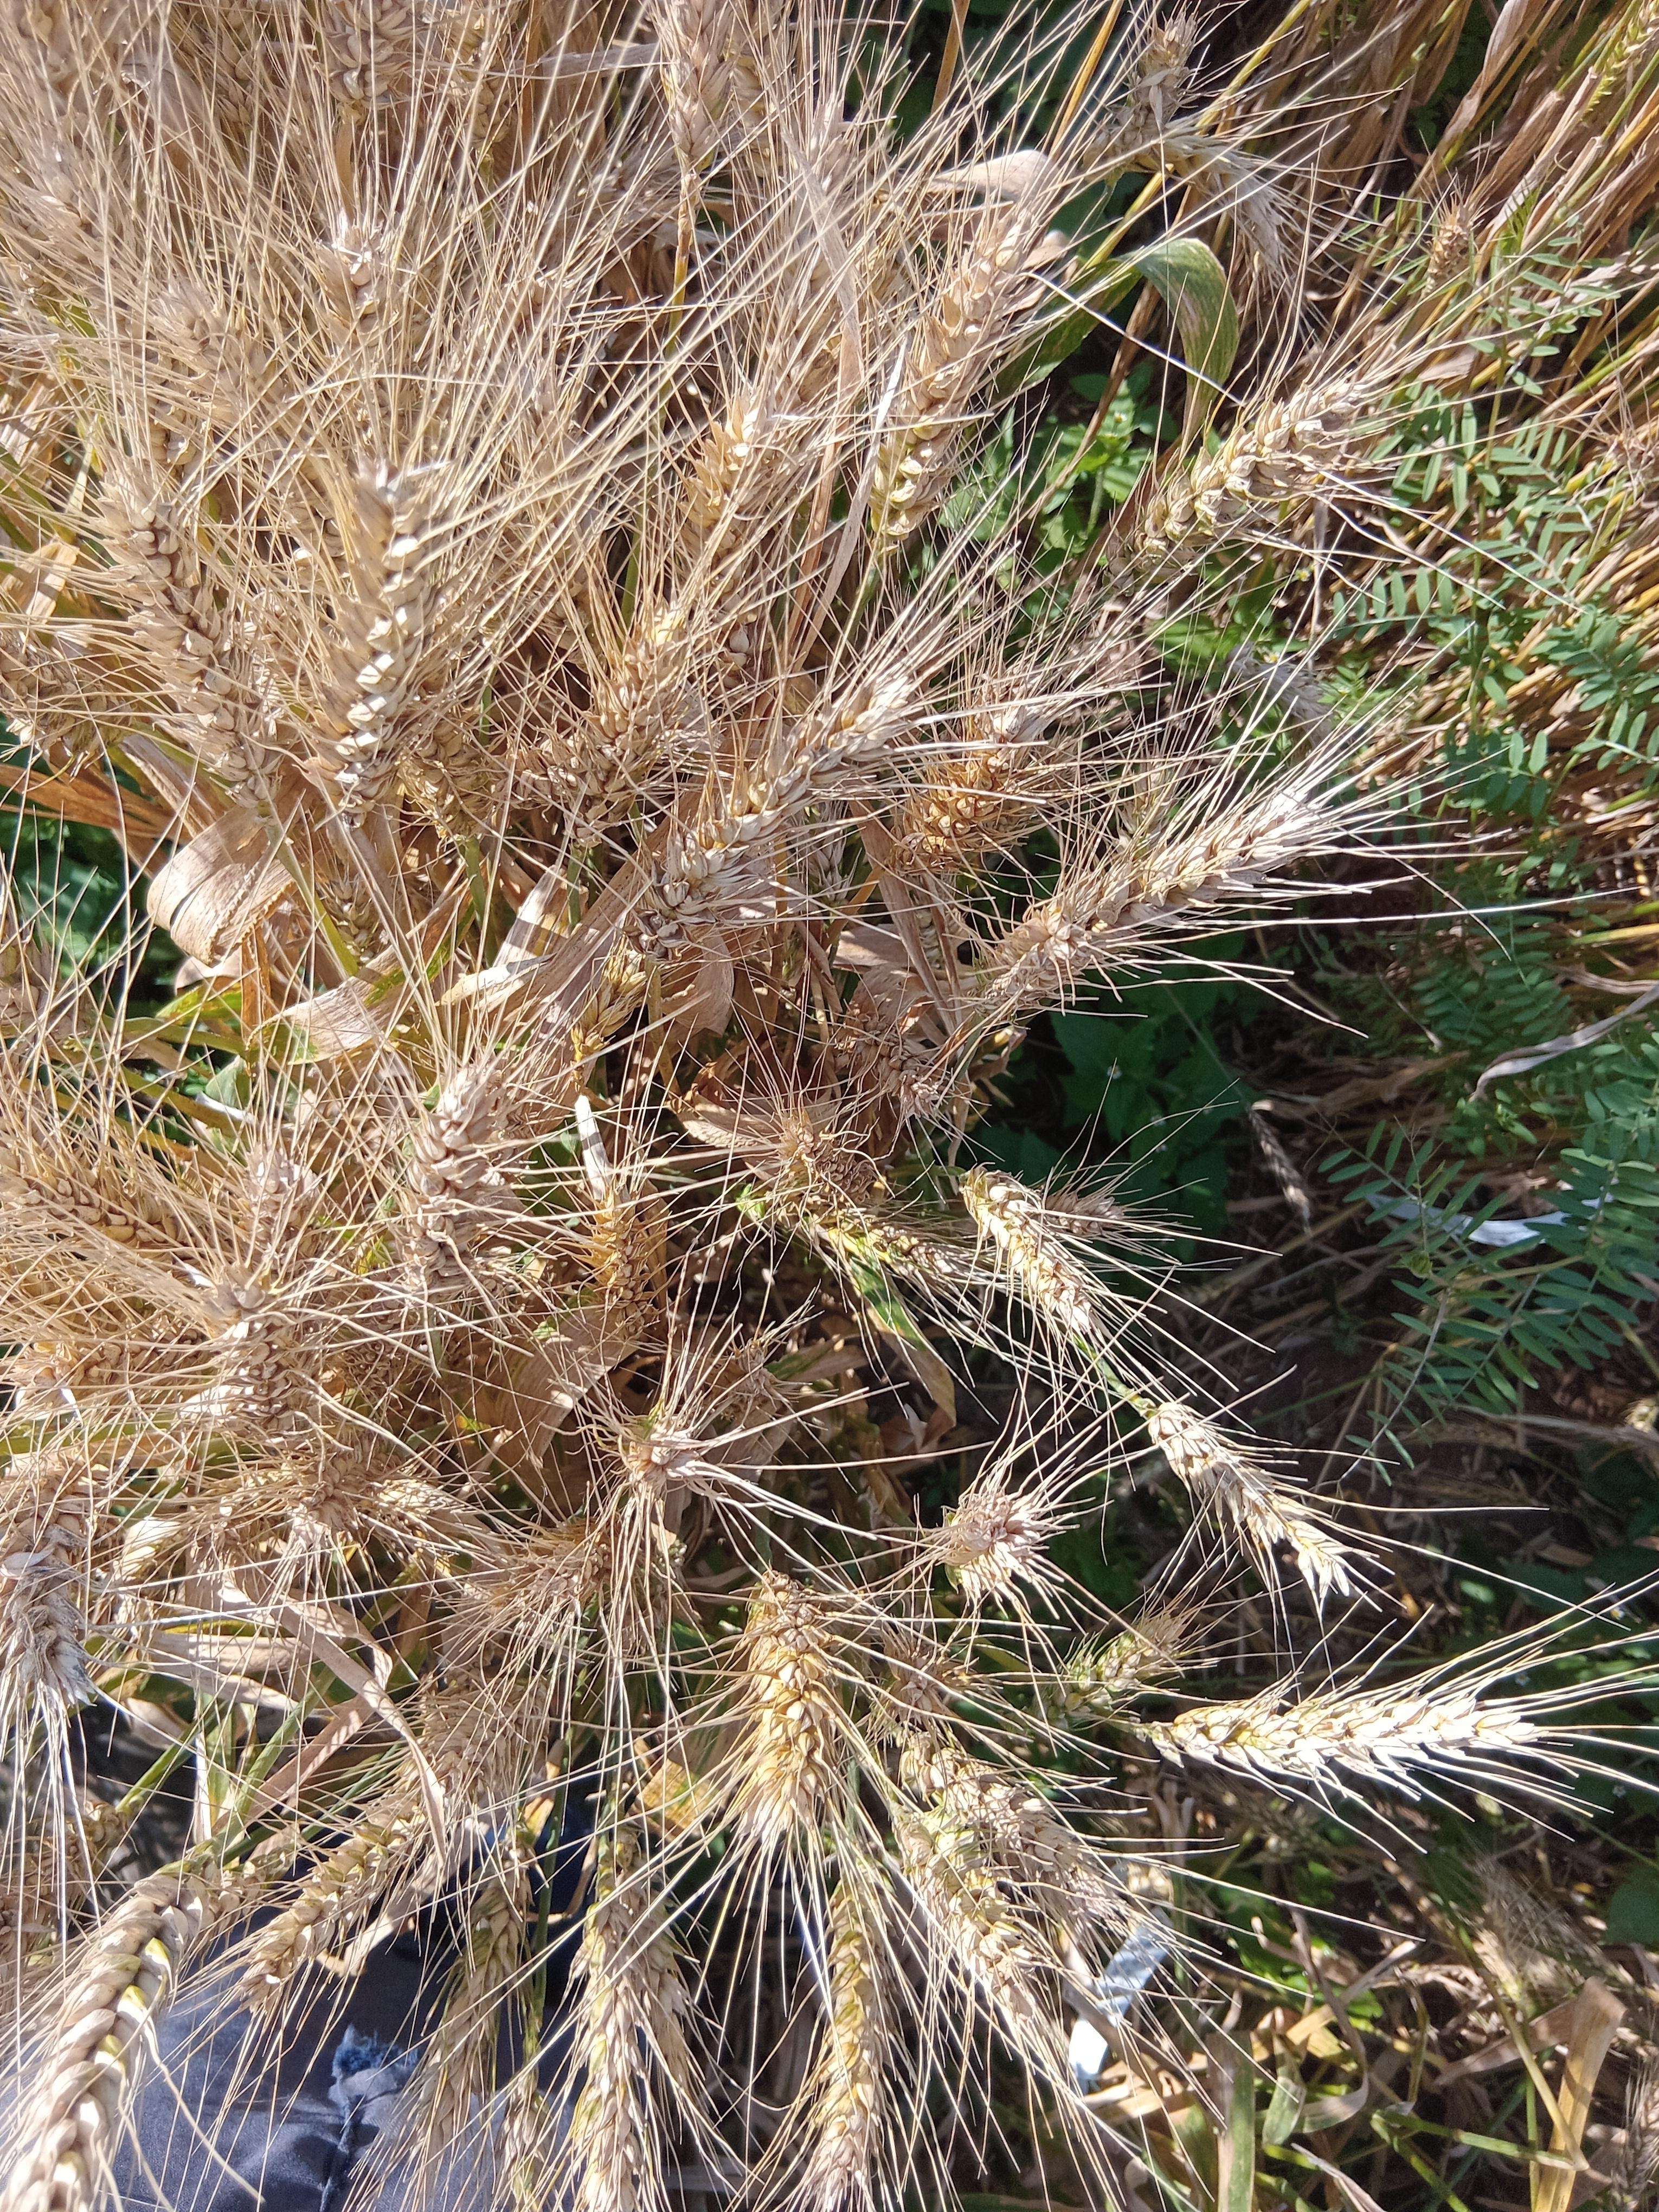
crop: wheat
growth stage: maturity
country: Kenya
